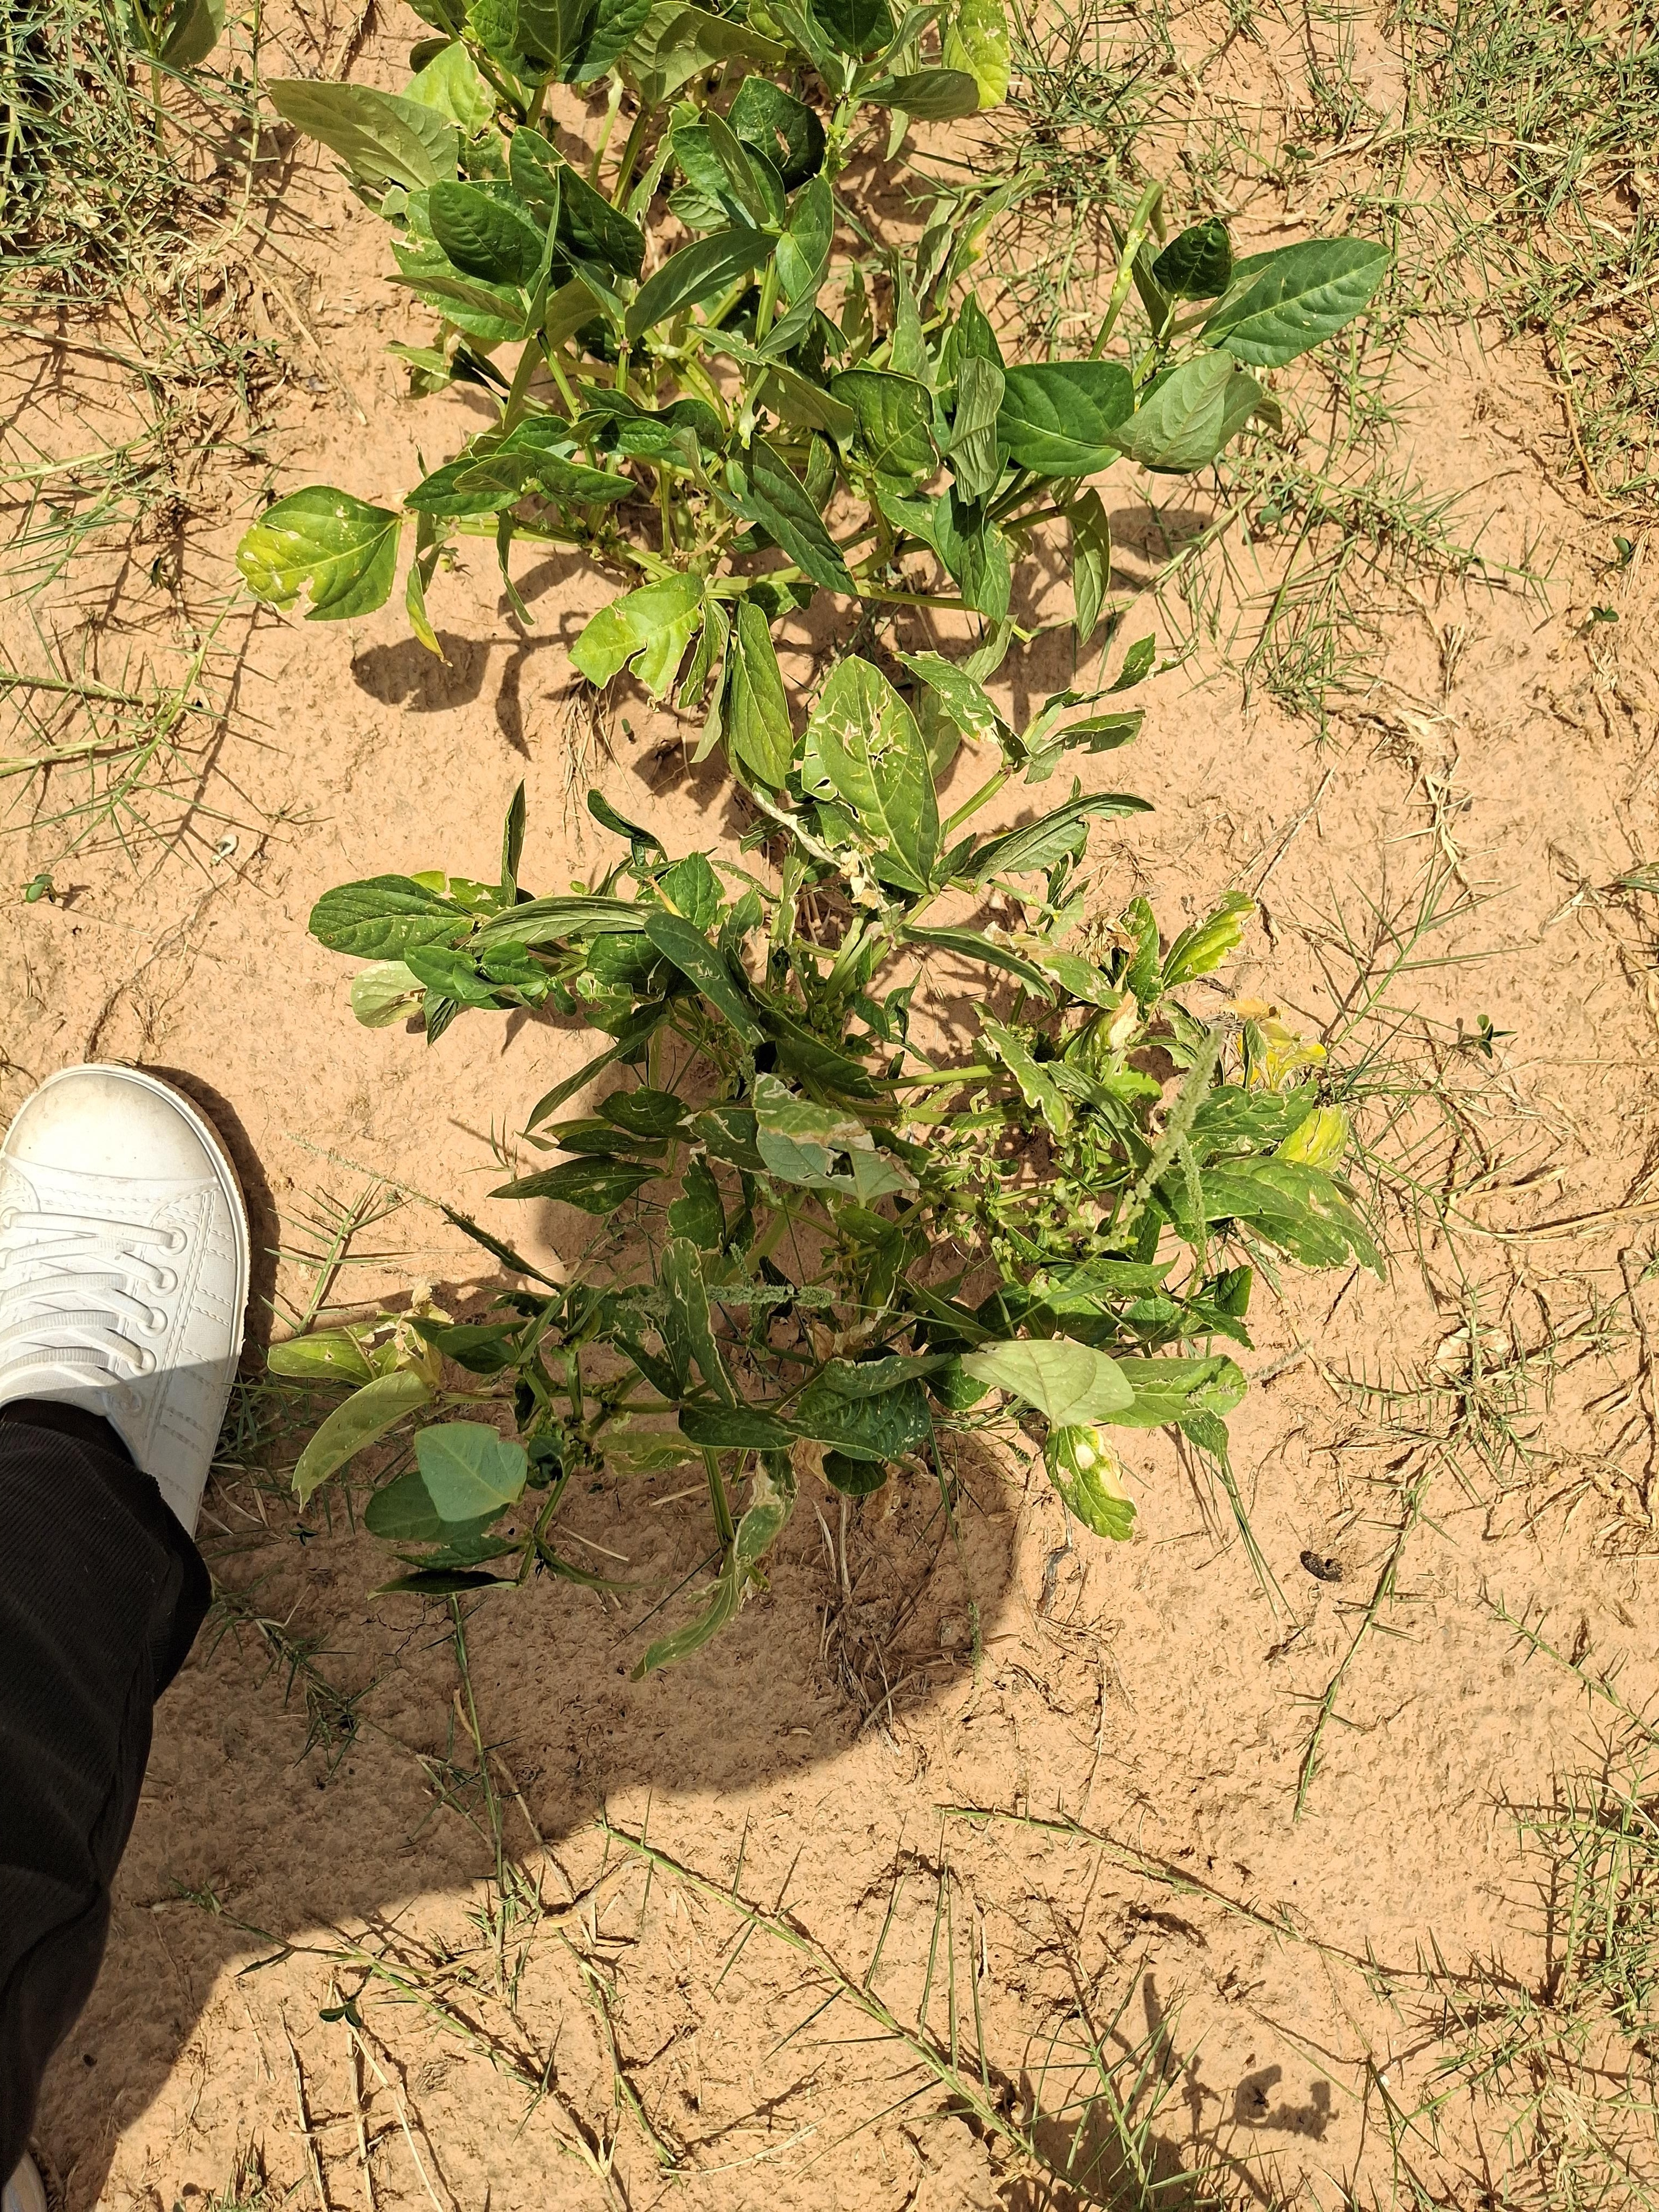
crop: cowpea
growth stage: harvest maturity
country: Nigeria
